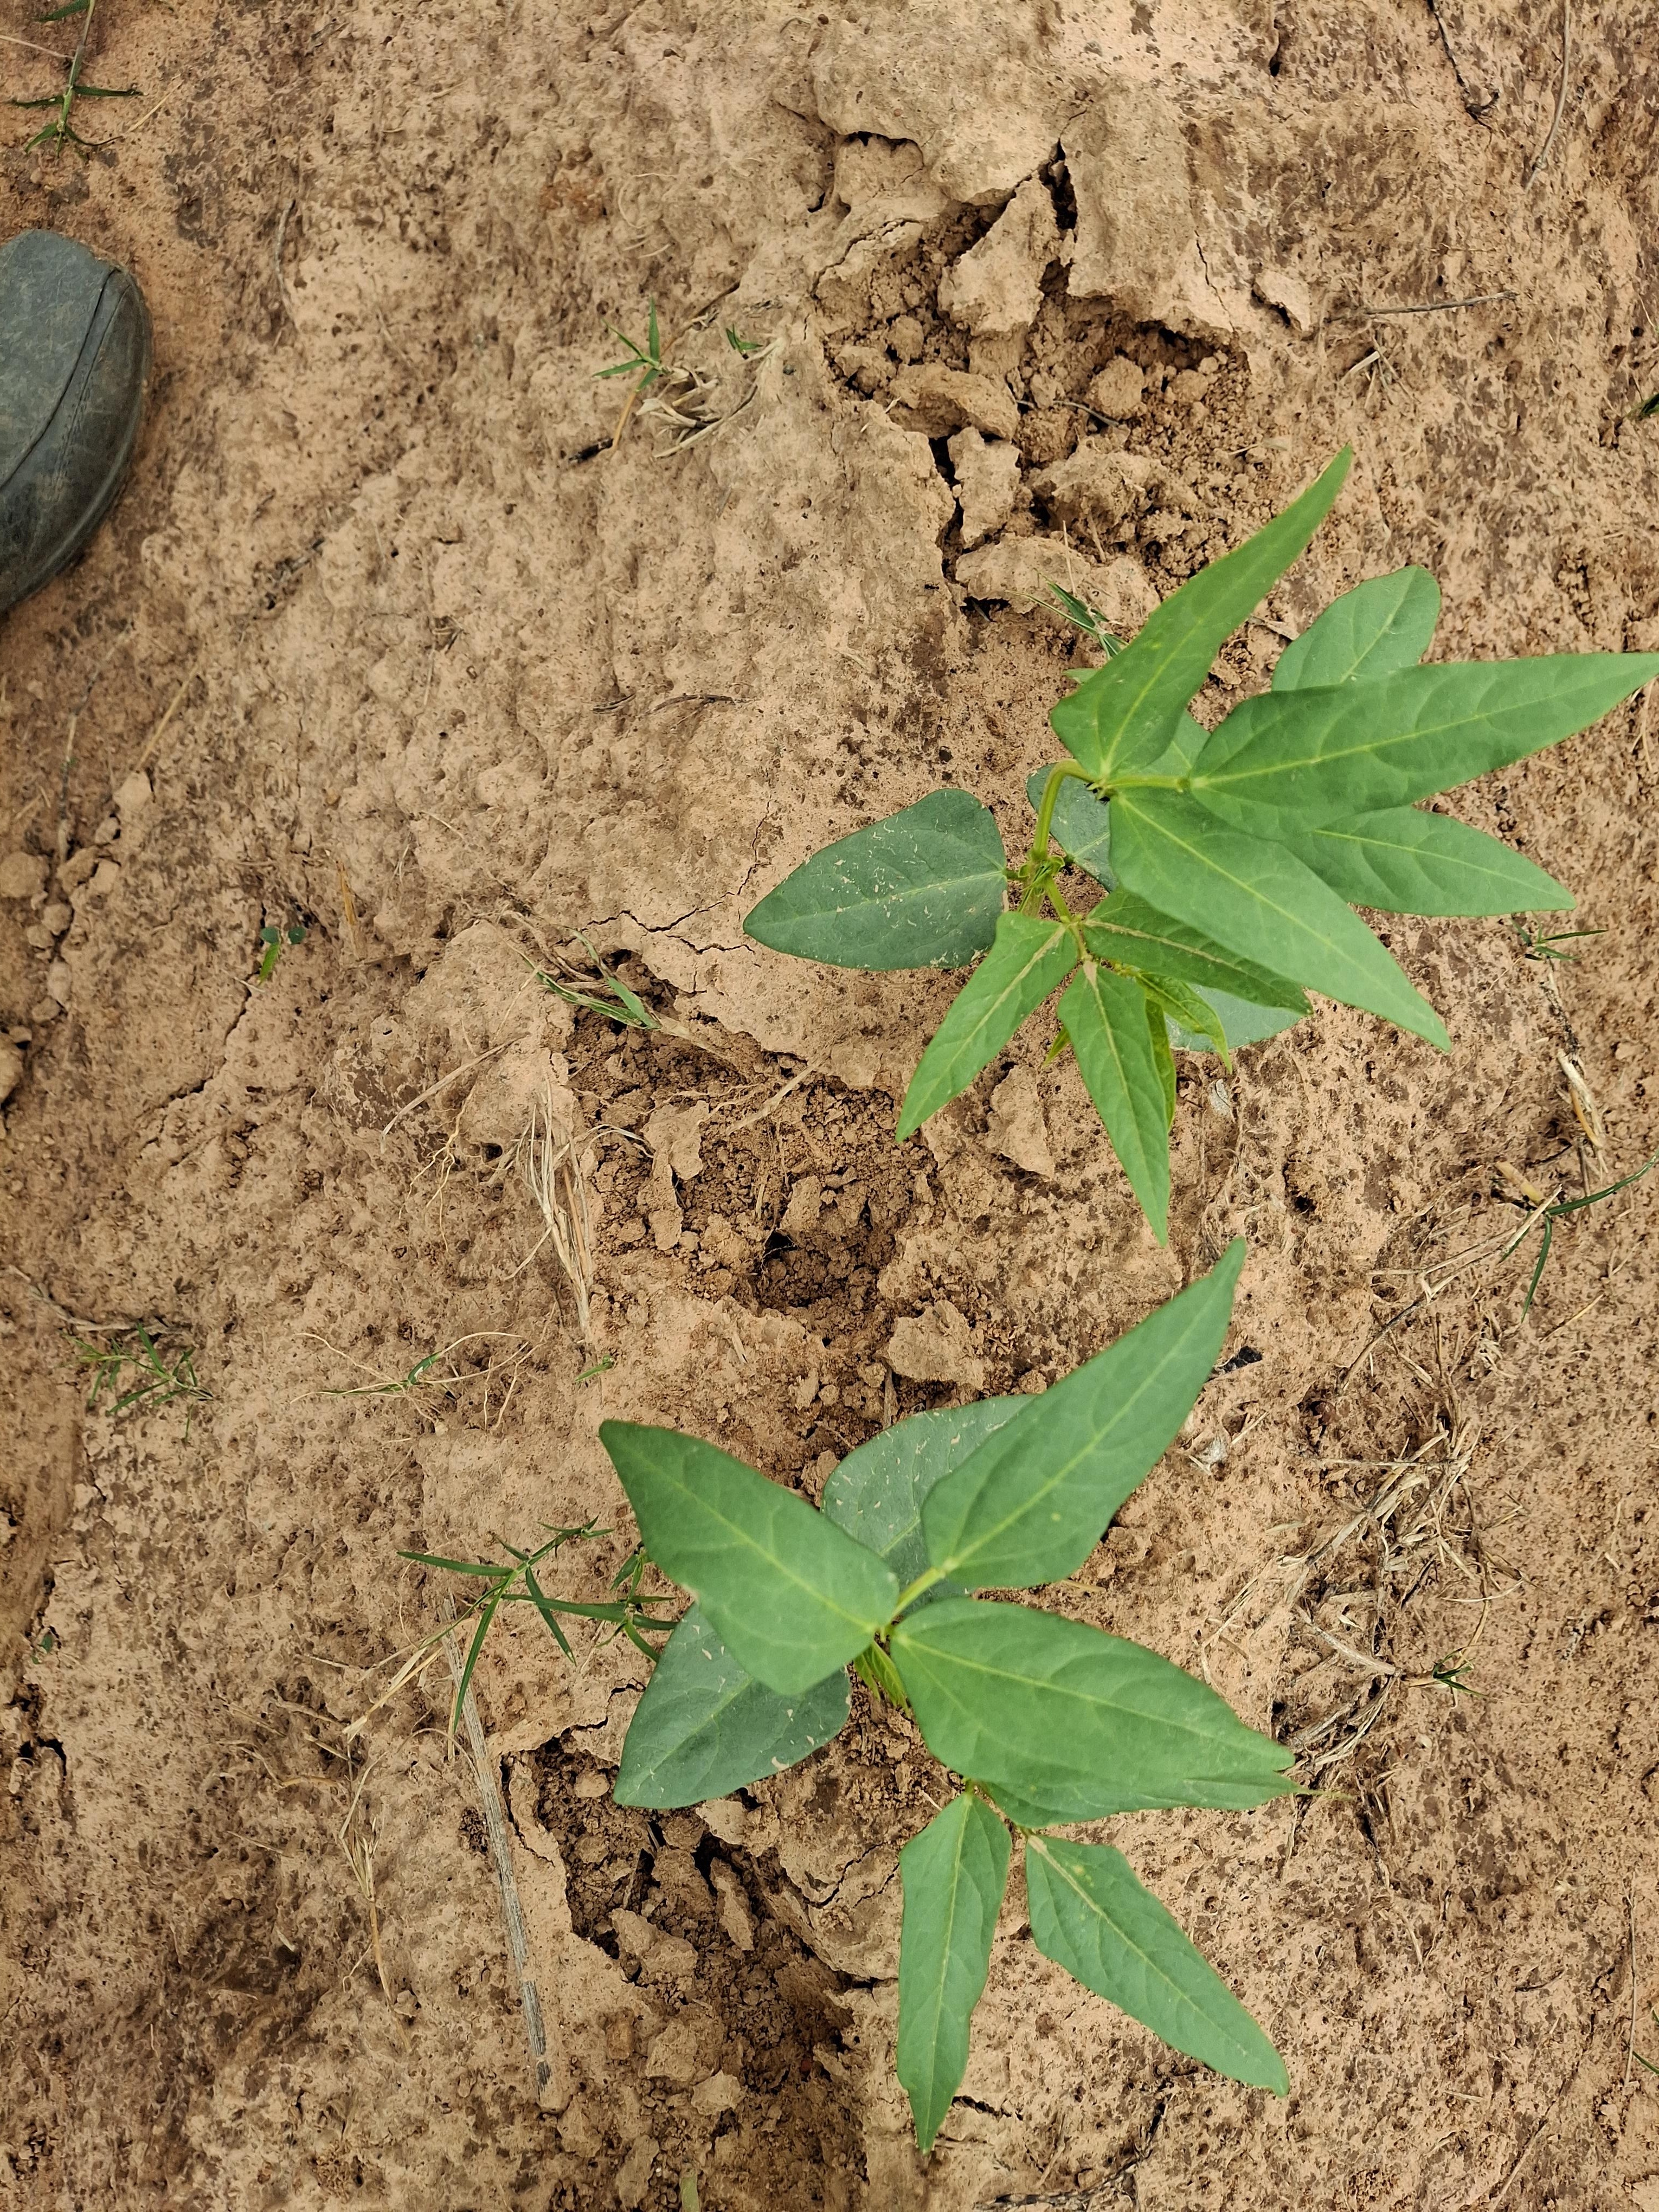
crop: cowpea
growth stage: emergence
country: Nigeria
